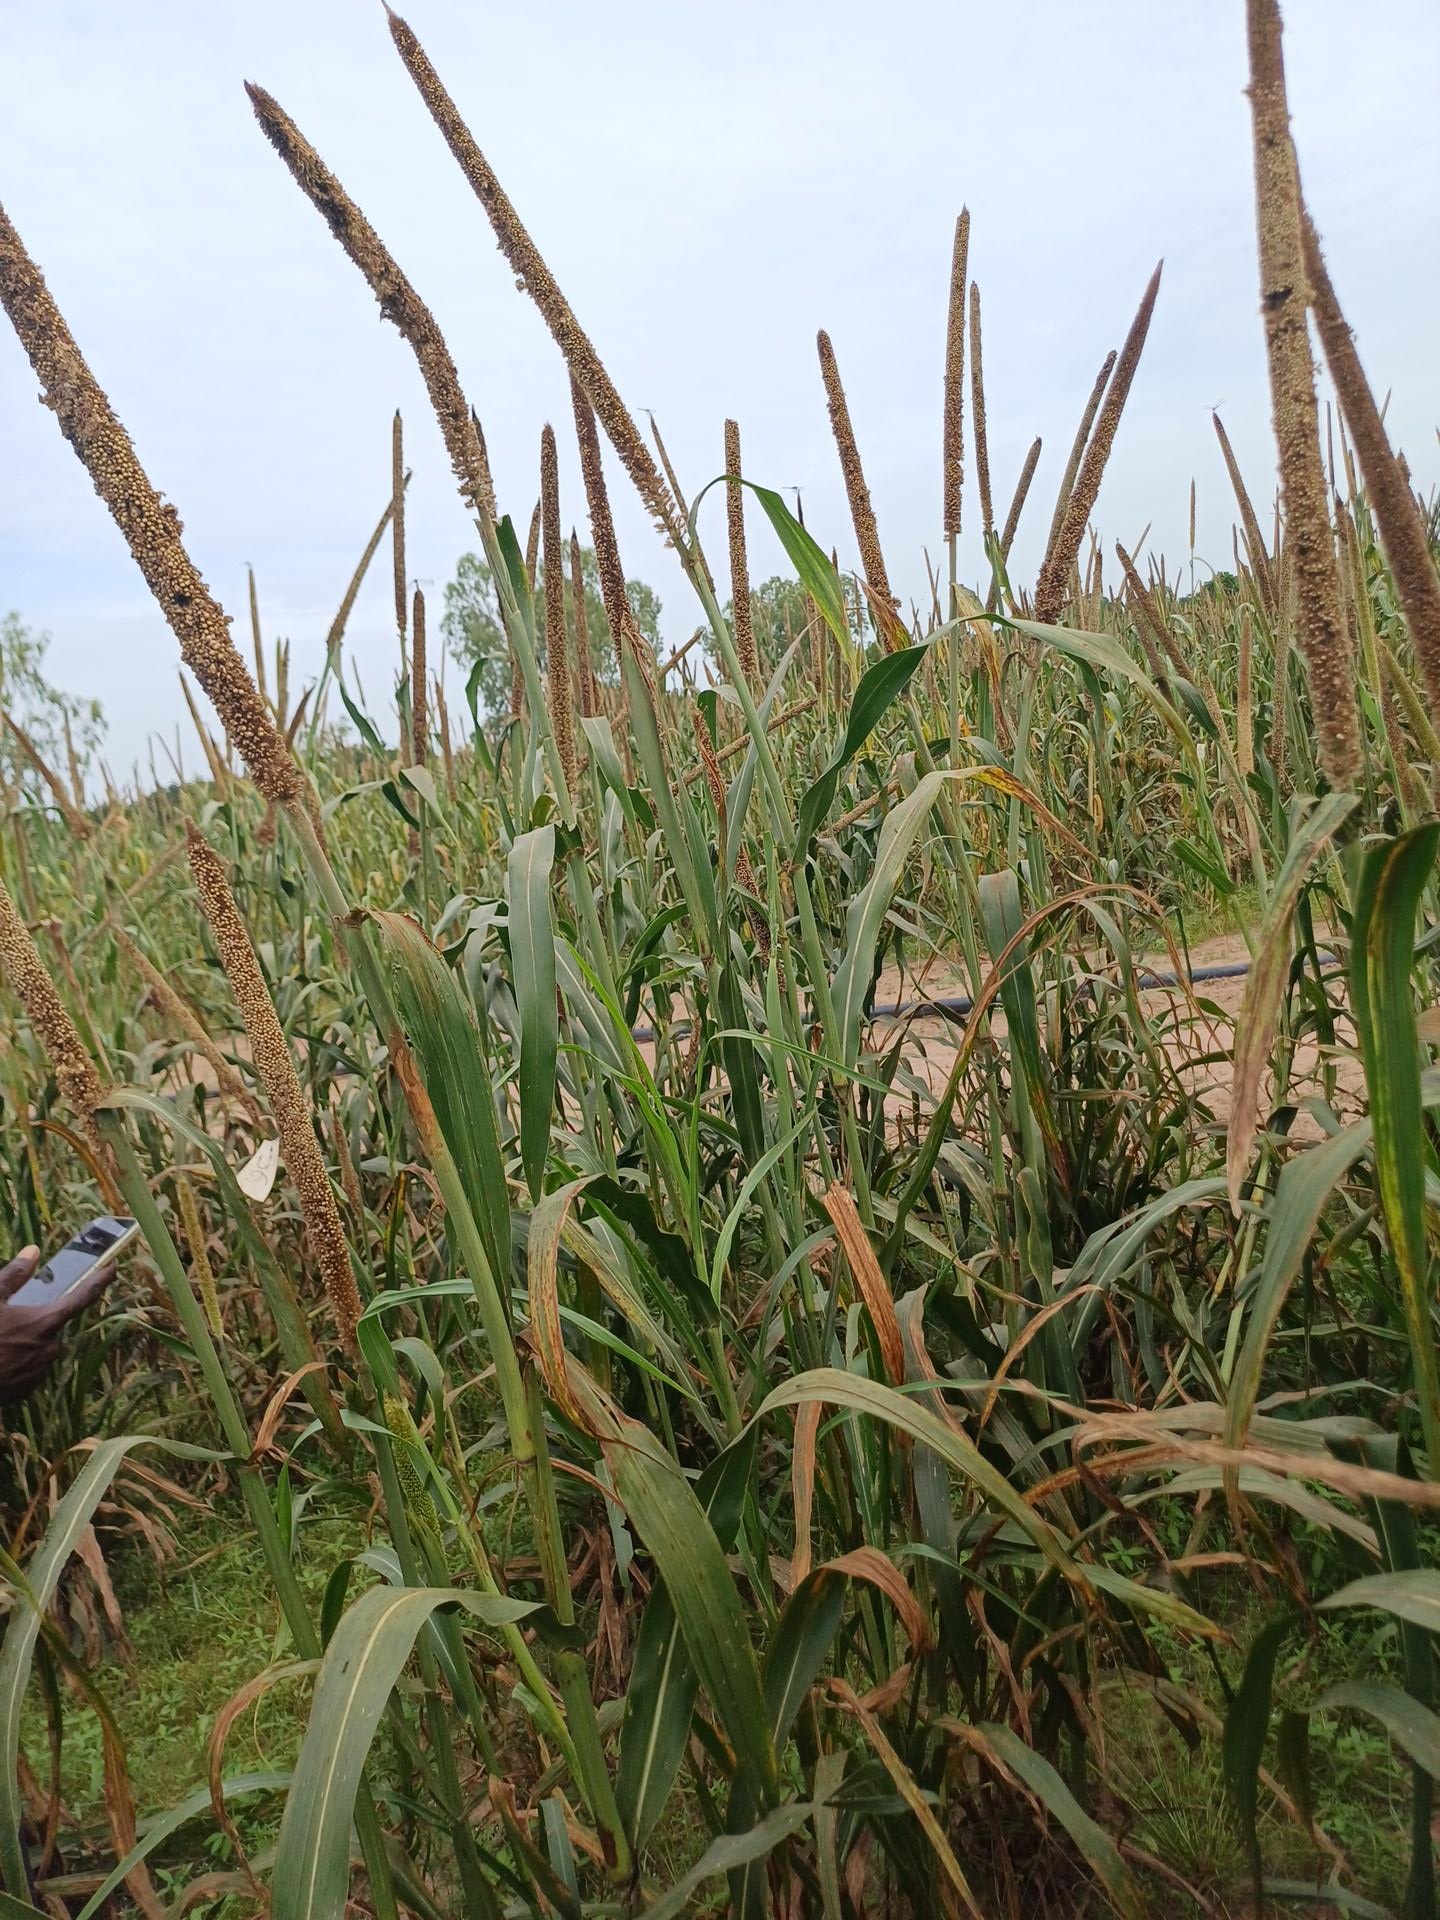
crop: pearl millet
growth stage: filling grain
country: Senegal
